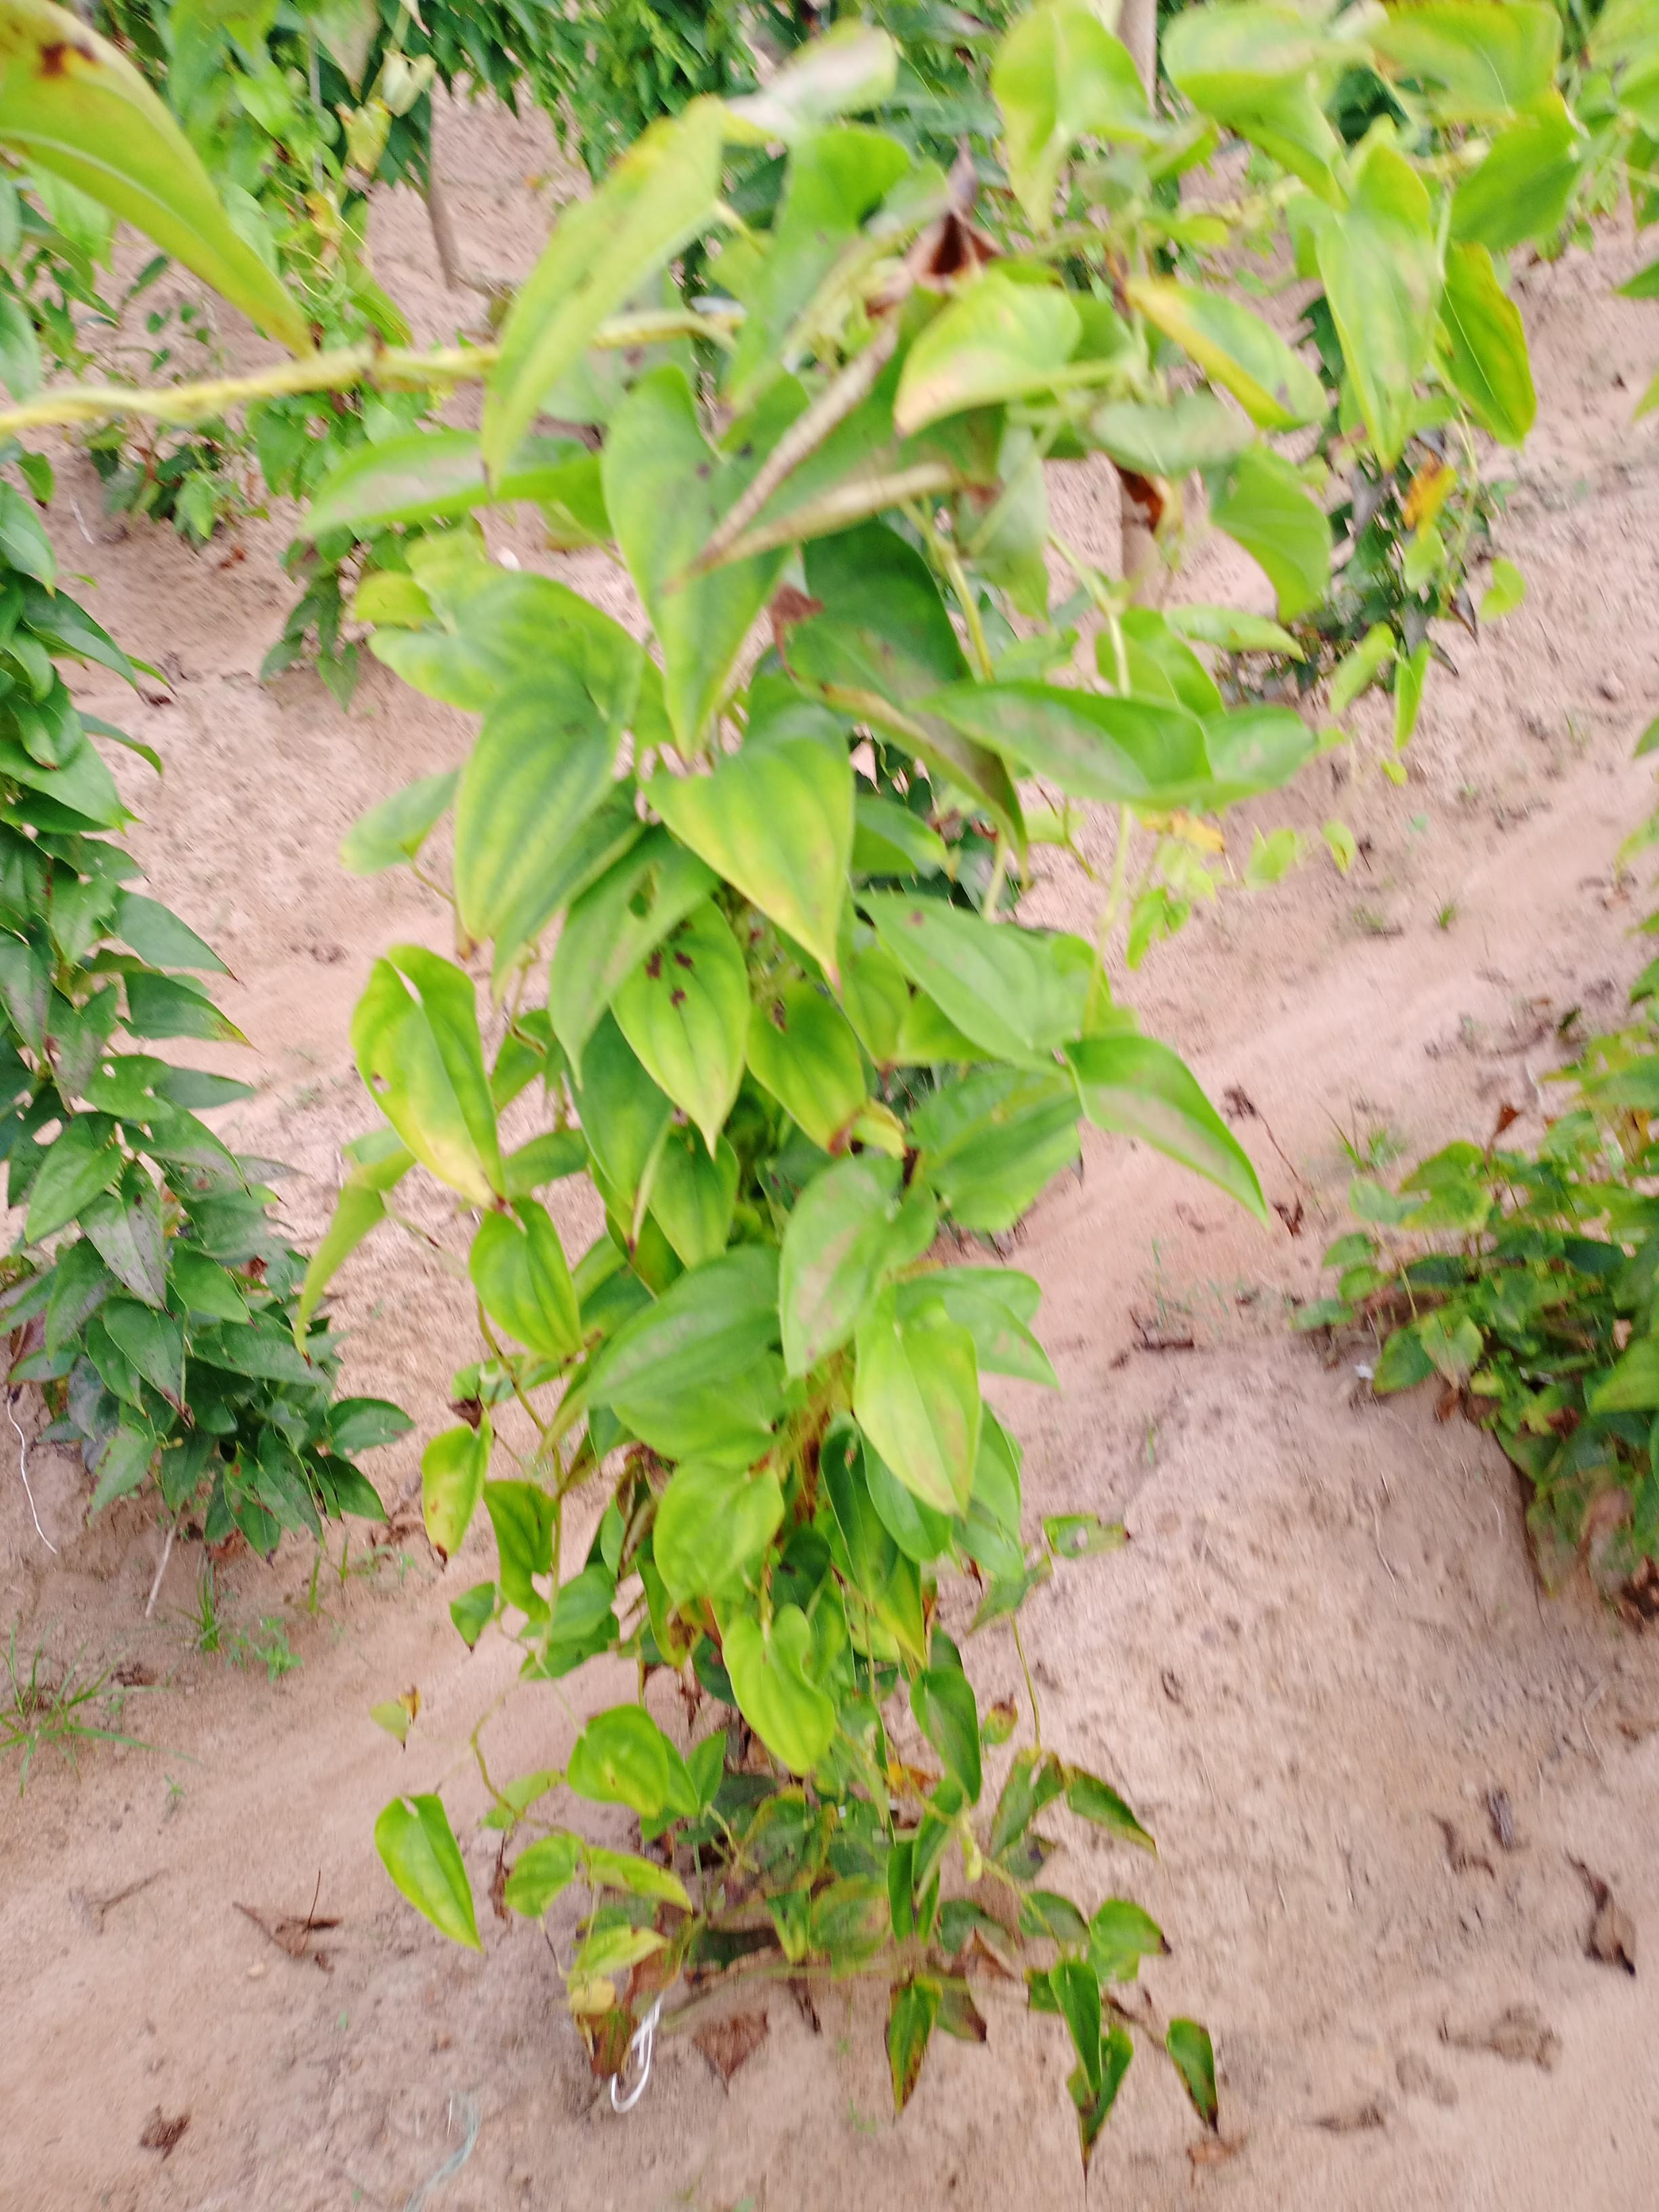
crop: yam
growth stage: vegetative
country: Nigeria
